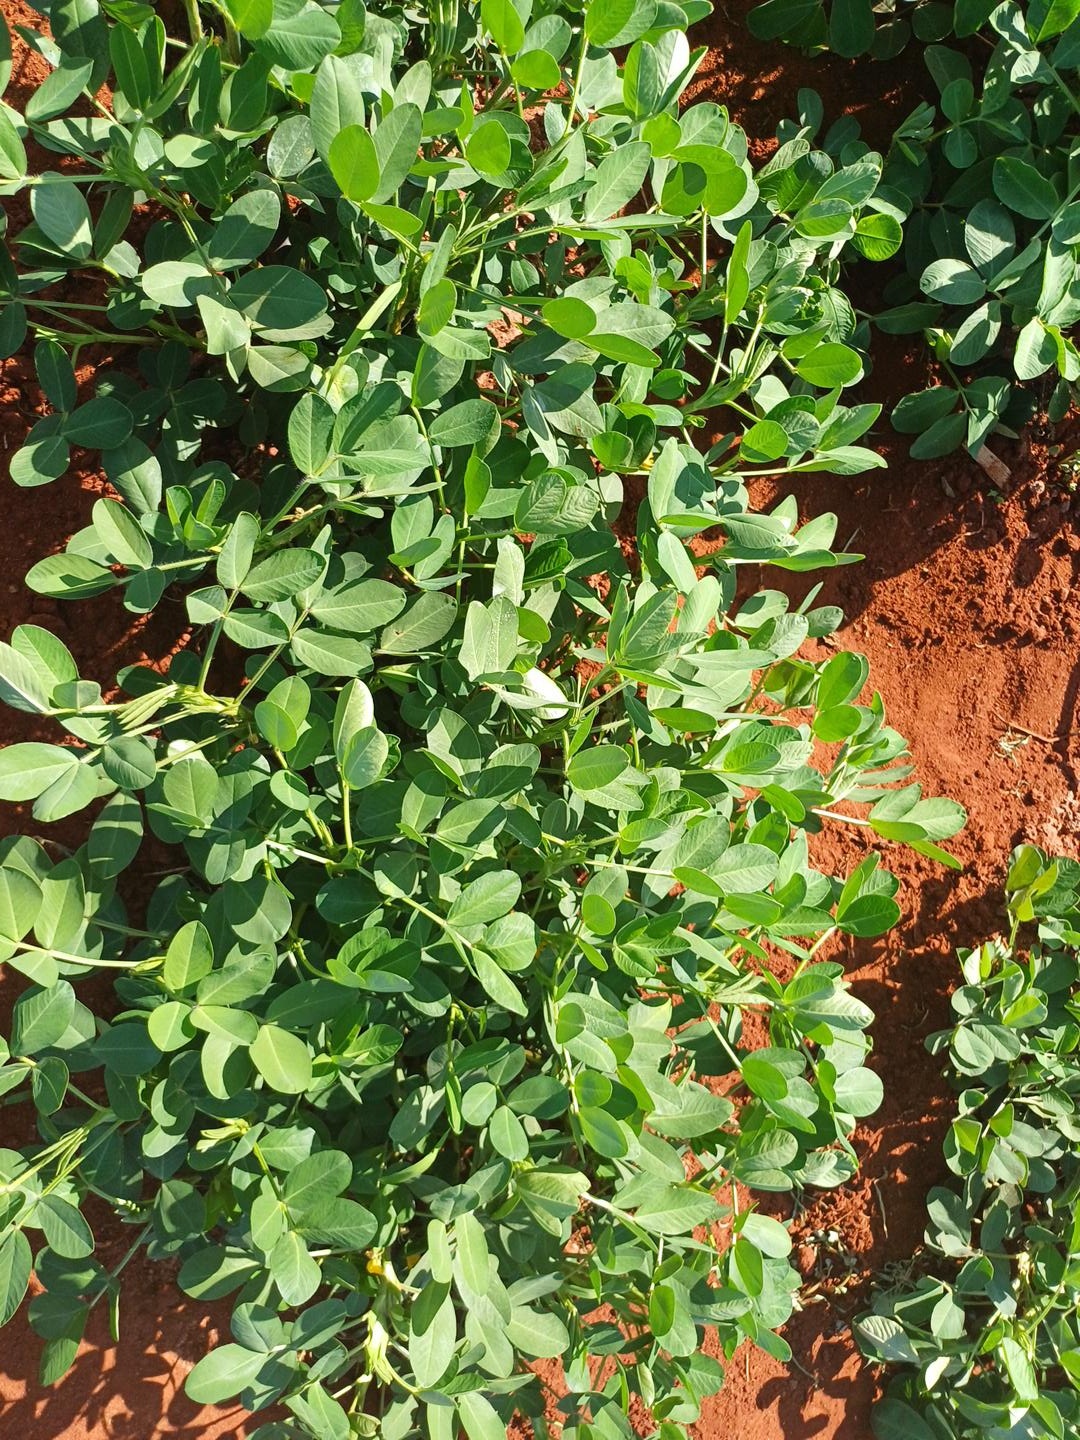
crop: groundnut
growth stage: flowering
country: Kenya
